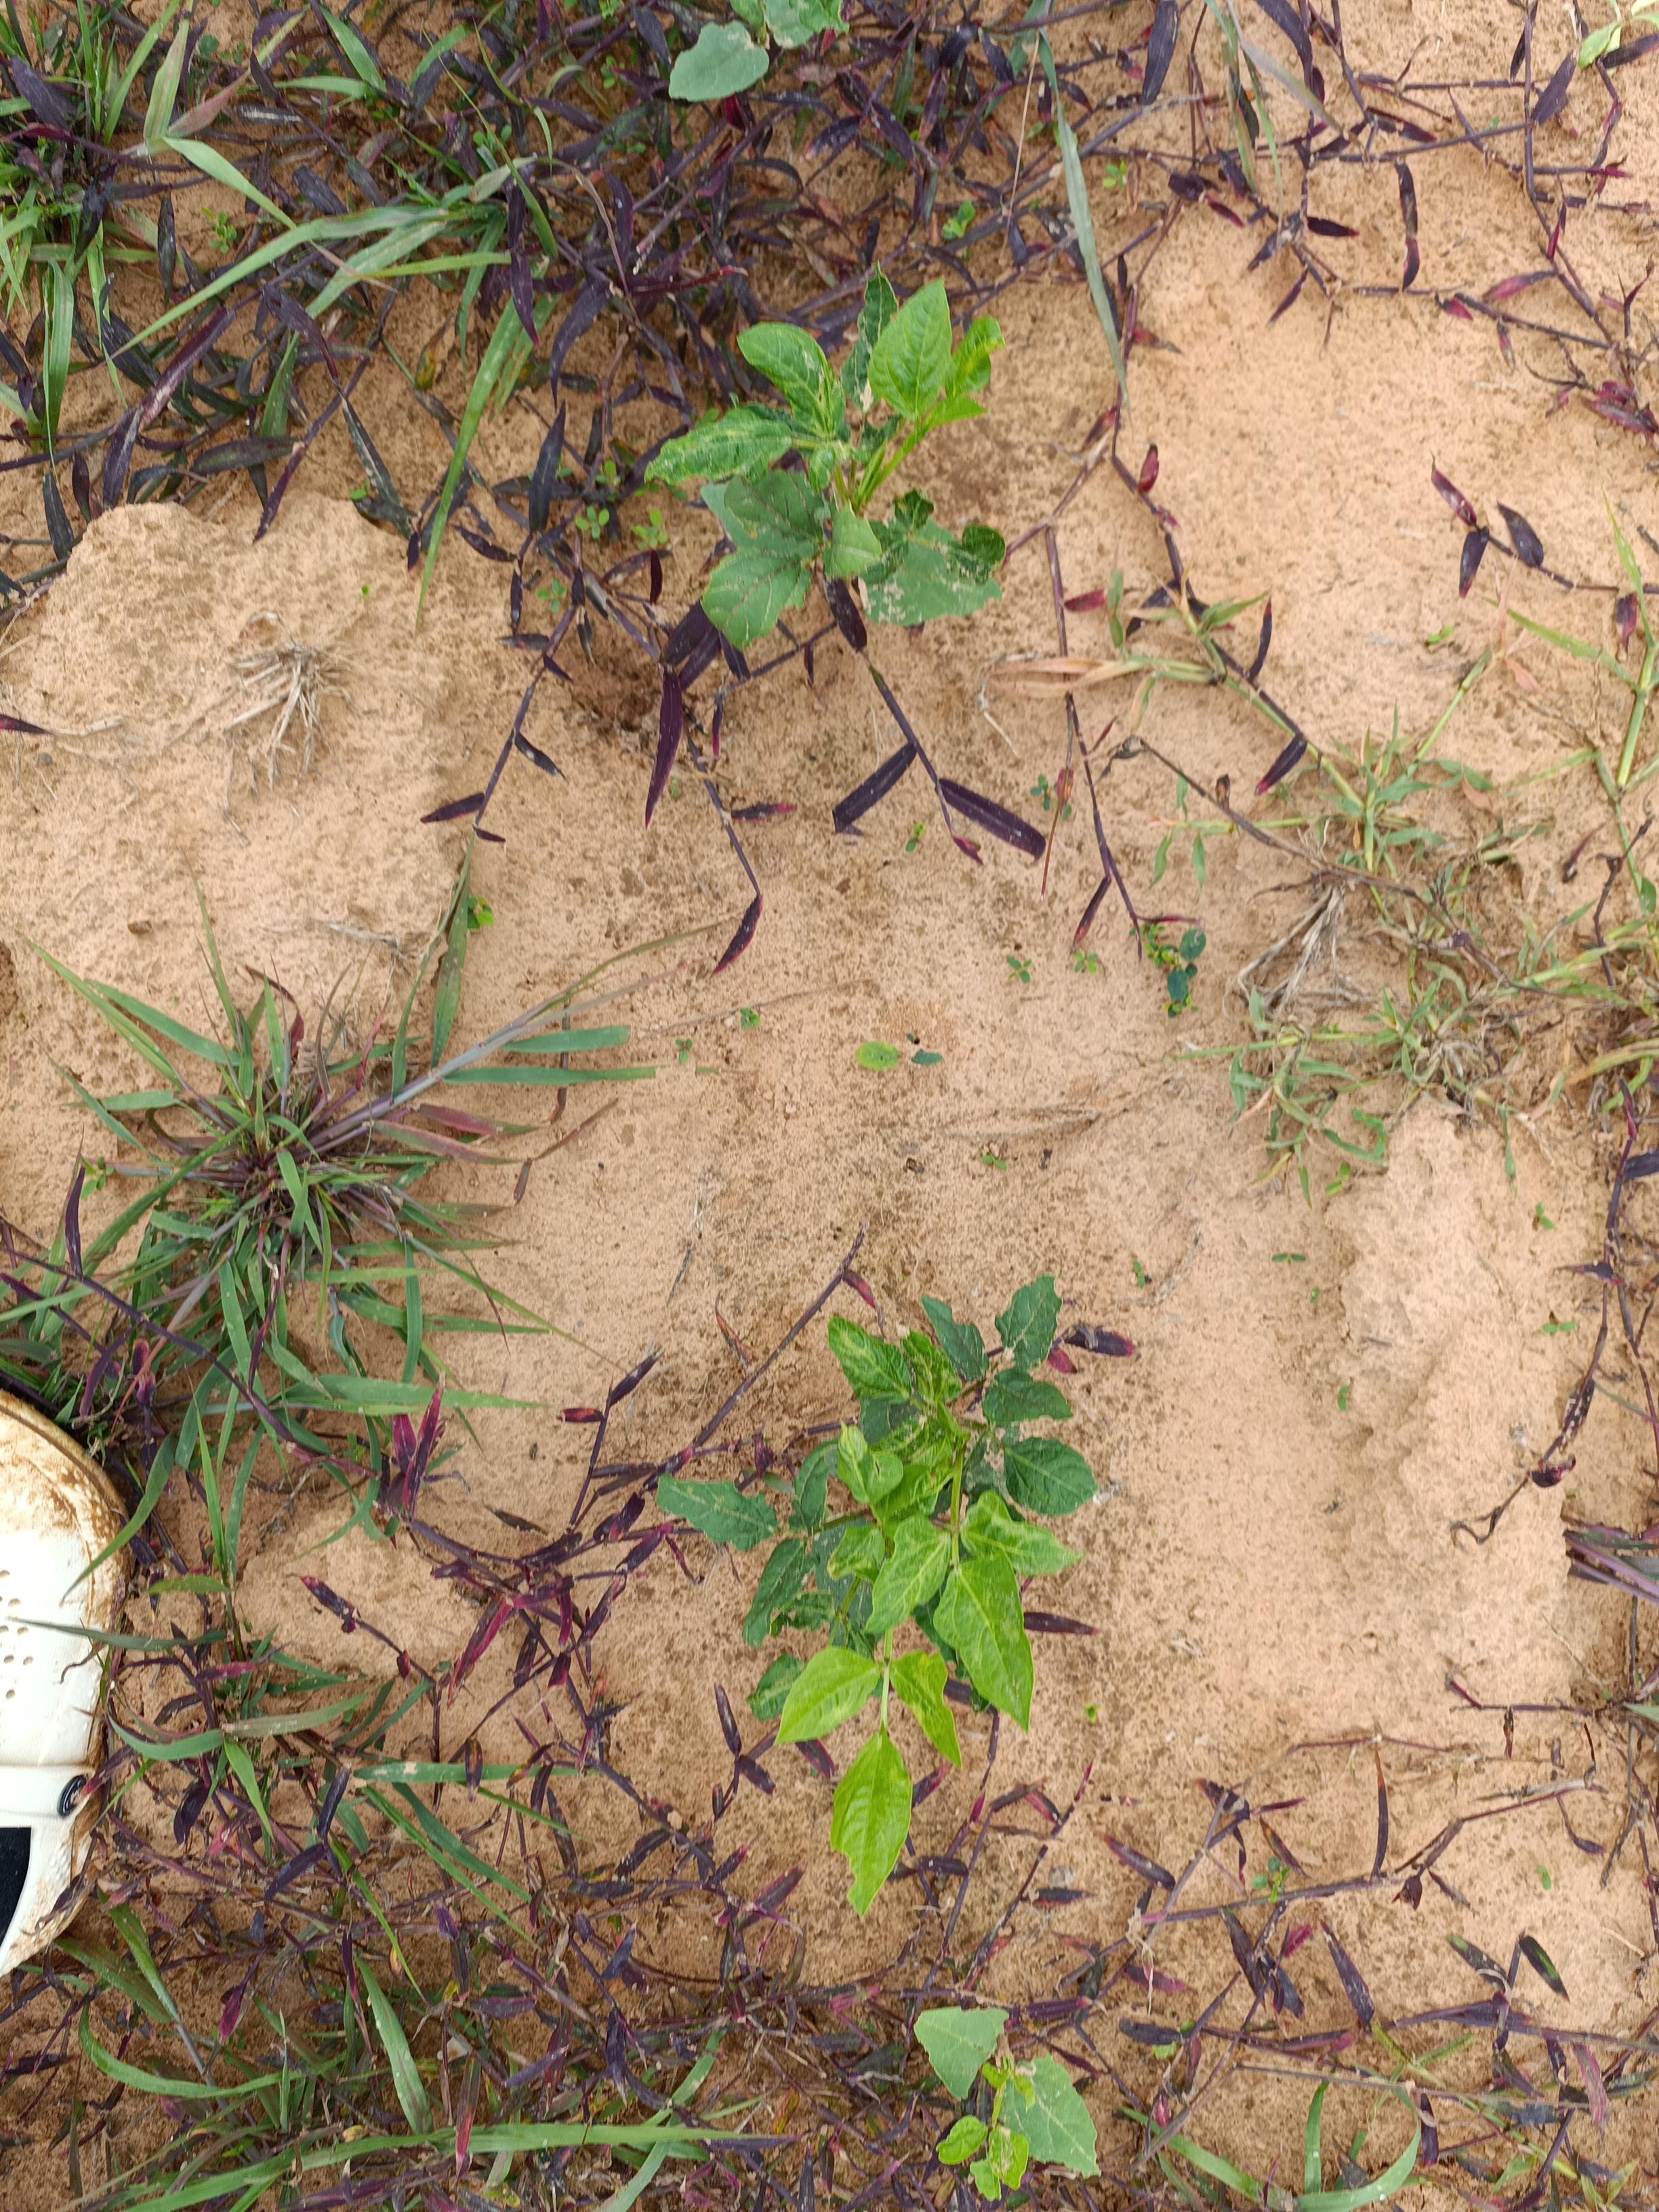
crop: cowpea
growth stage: emergence
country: Nigeria
